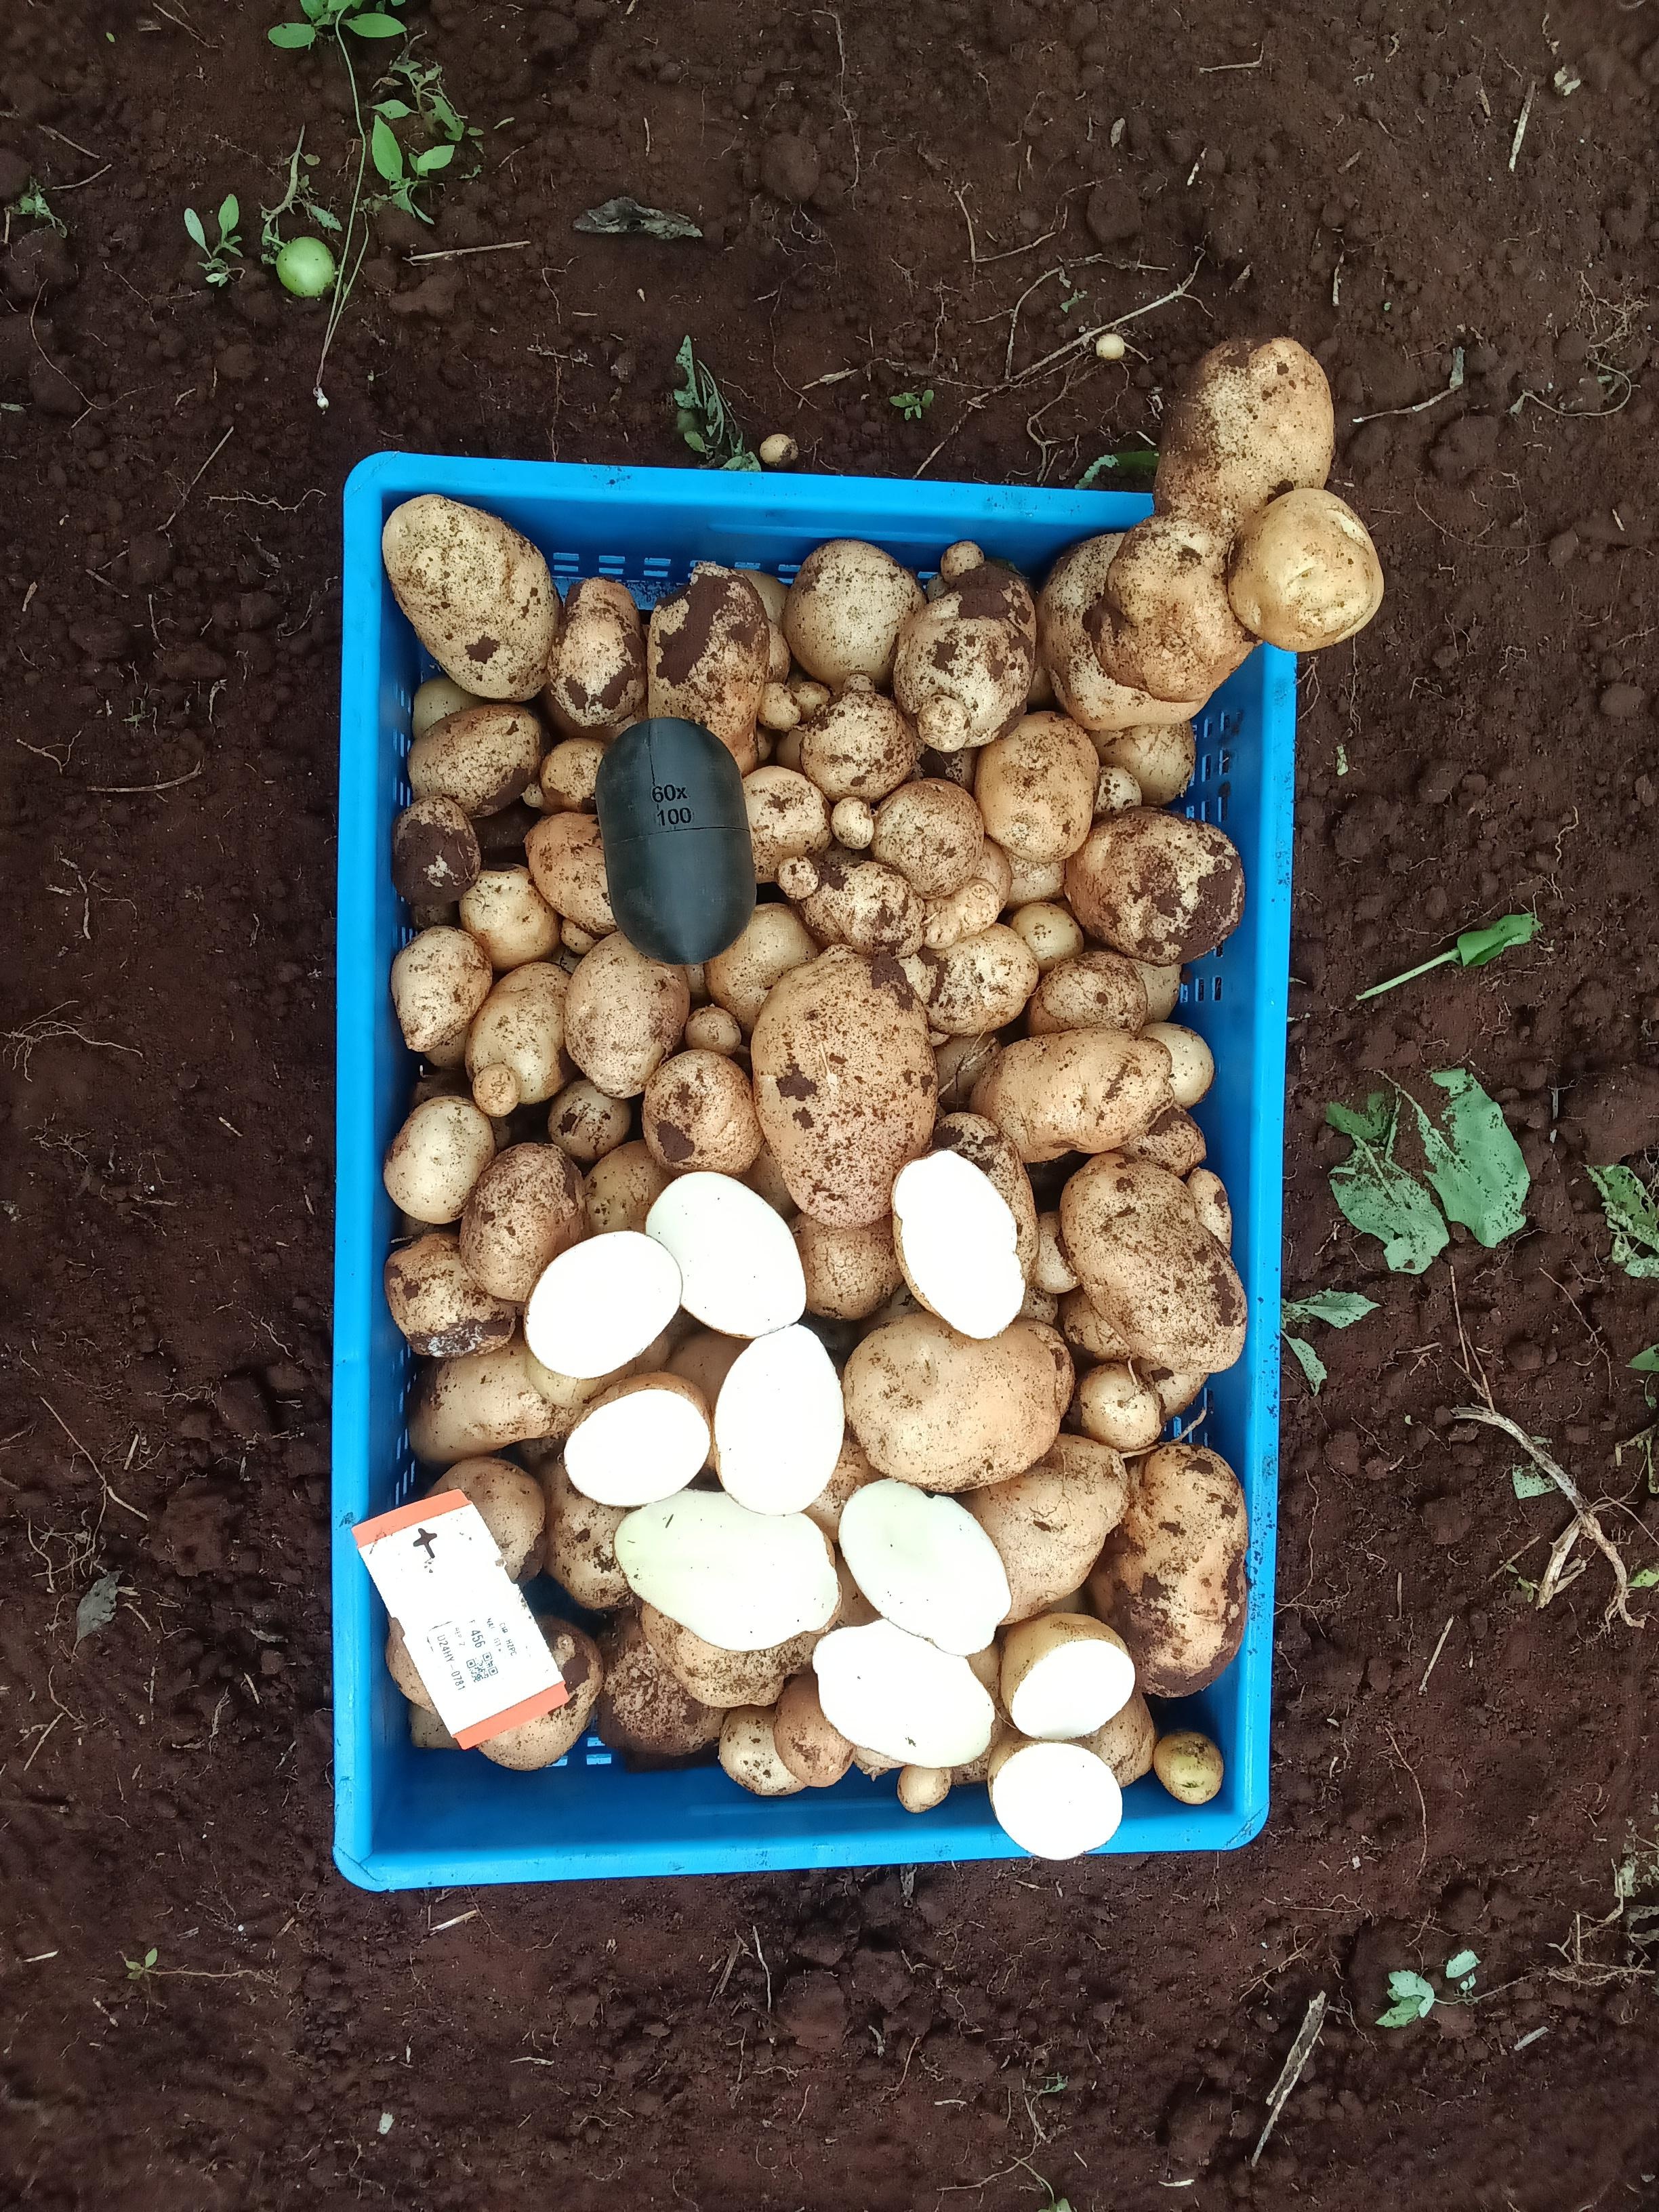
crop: potato
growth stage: harvest maturity
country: Kenya
